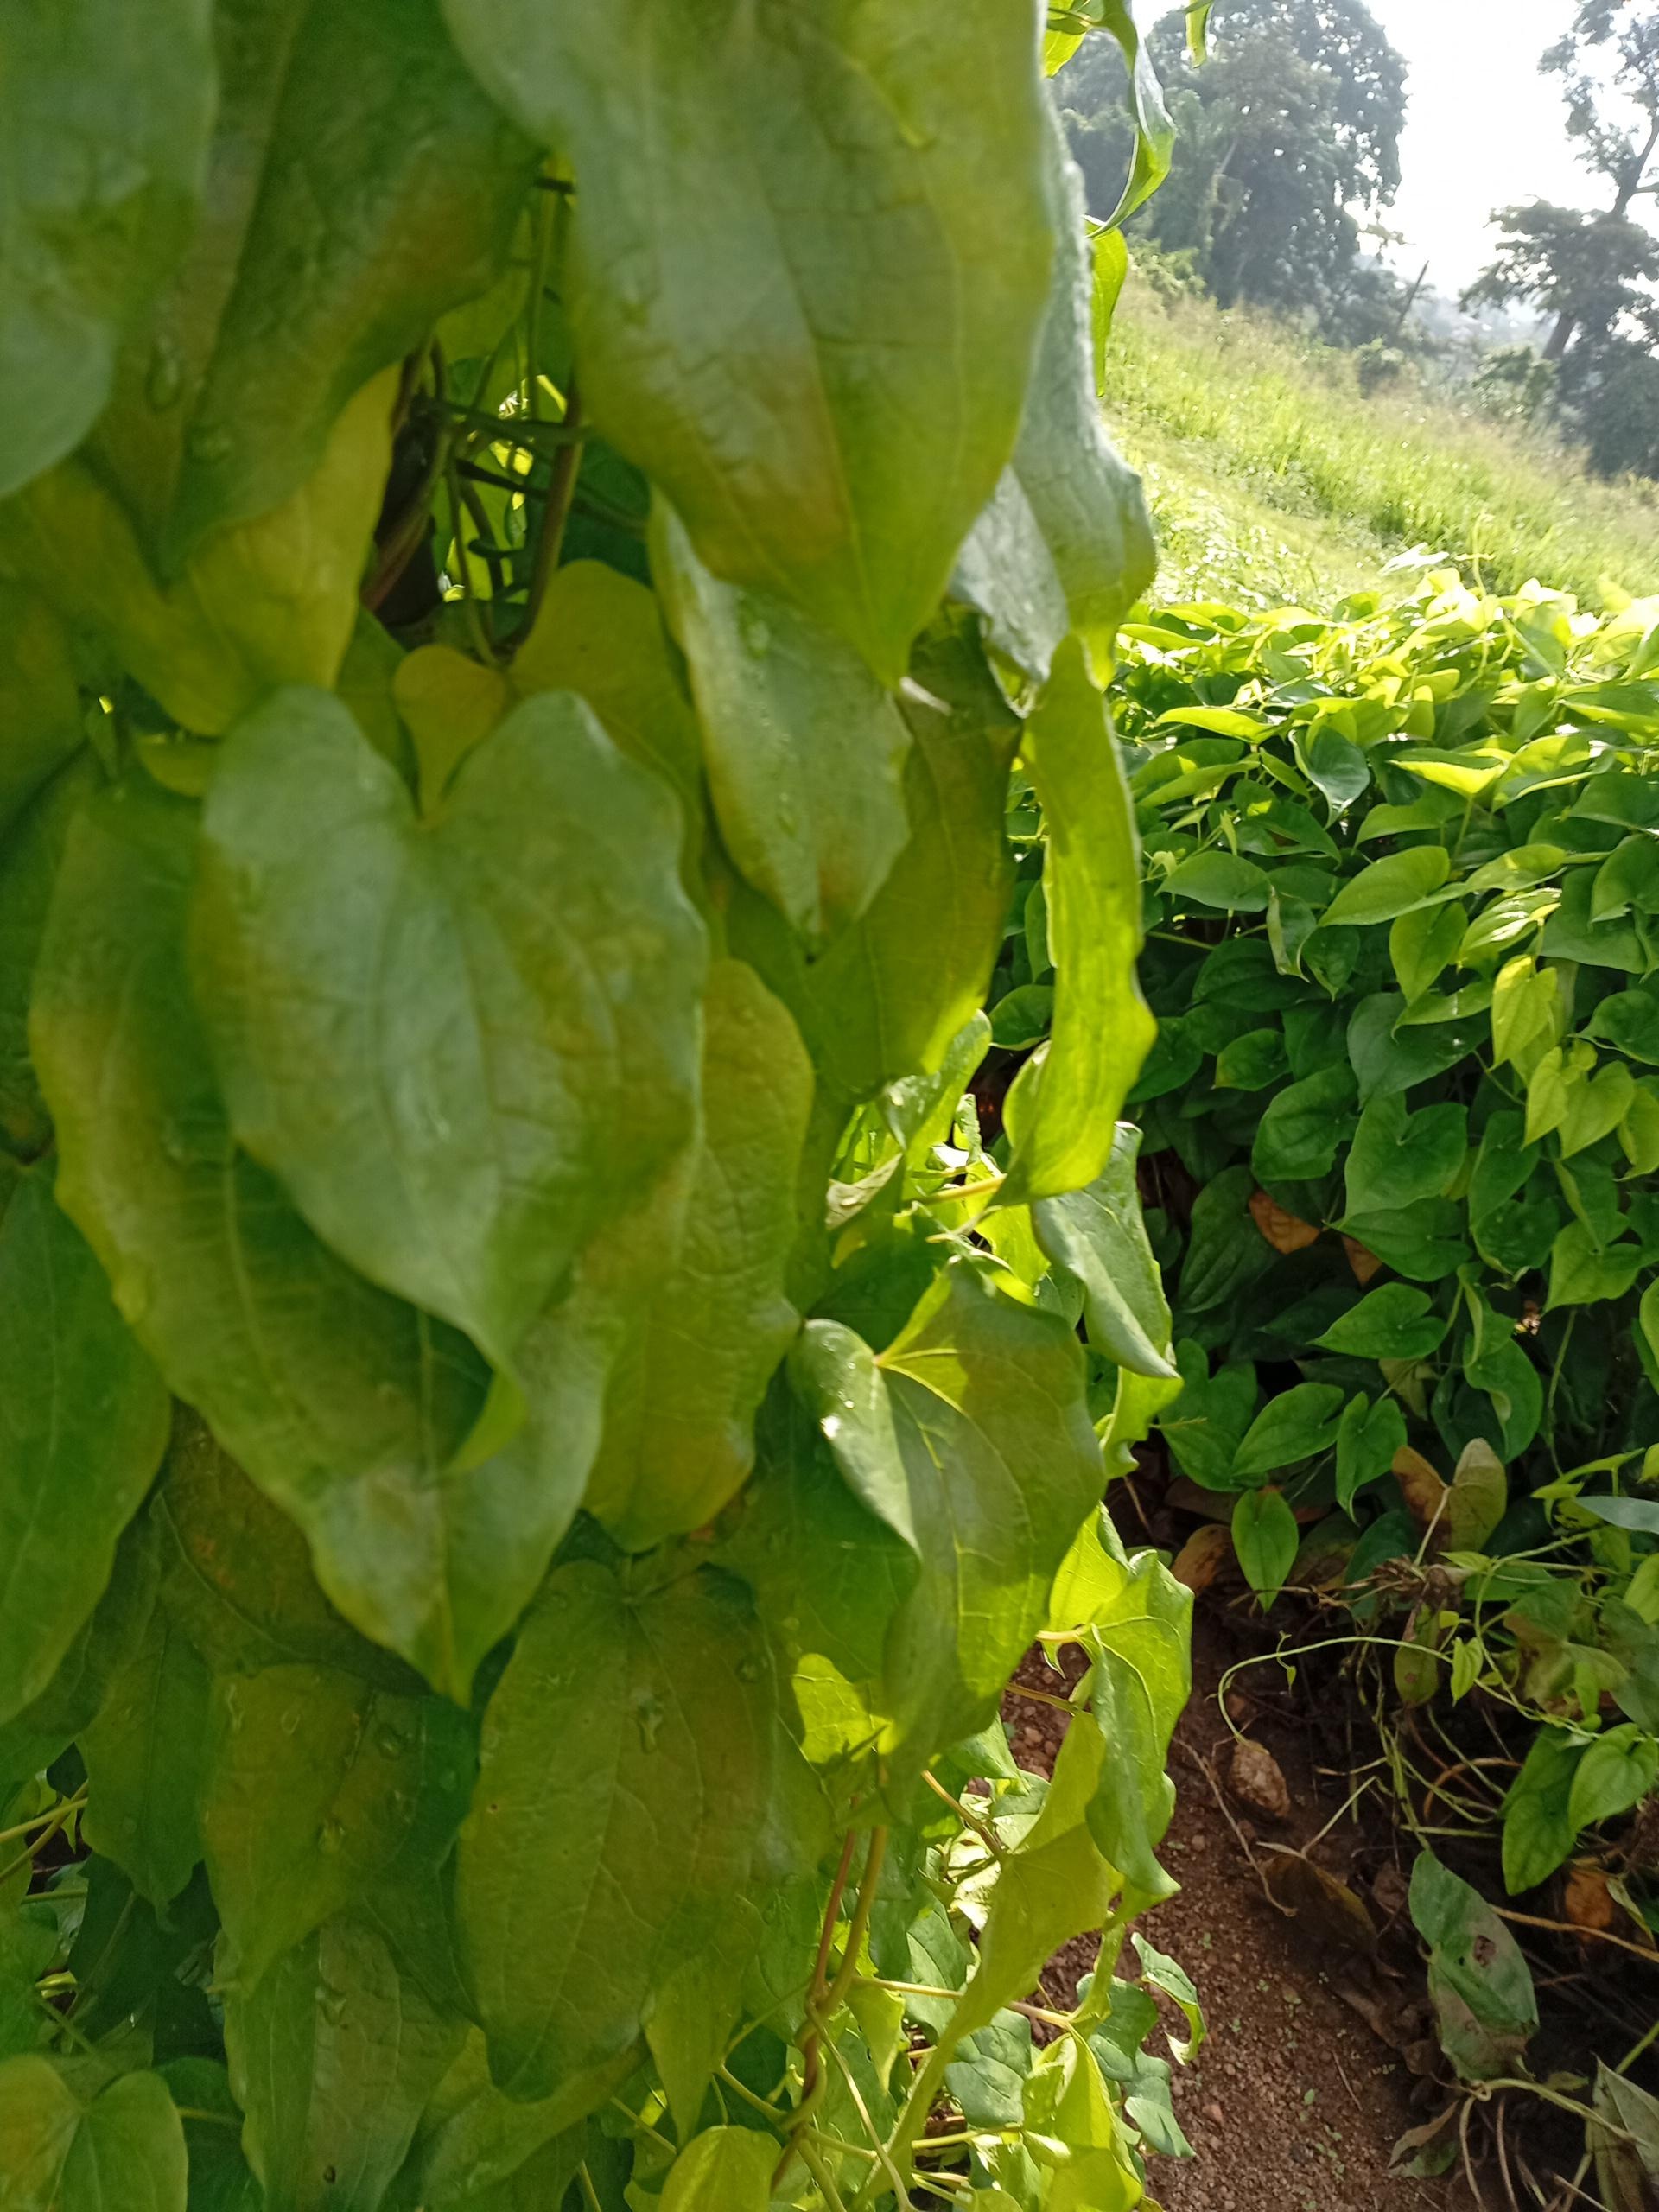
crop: yam
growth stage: vegetative
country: Nigeria
